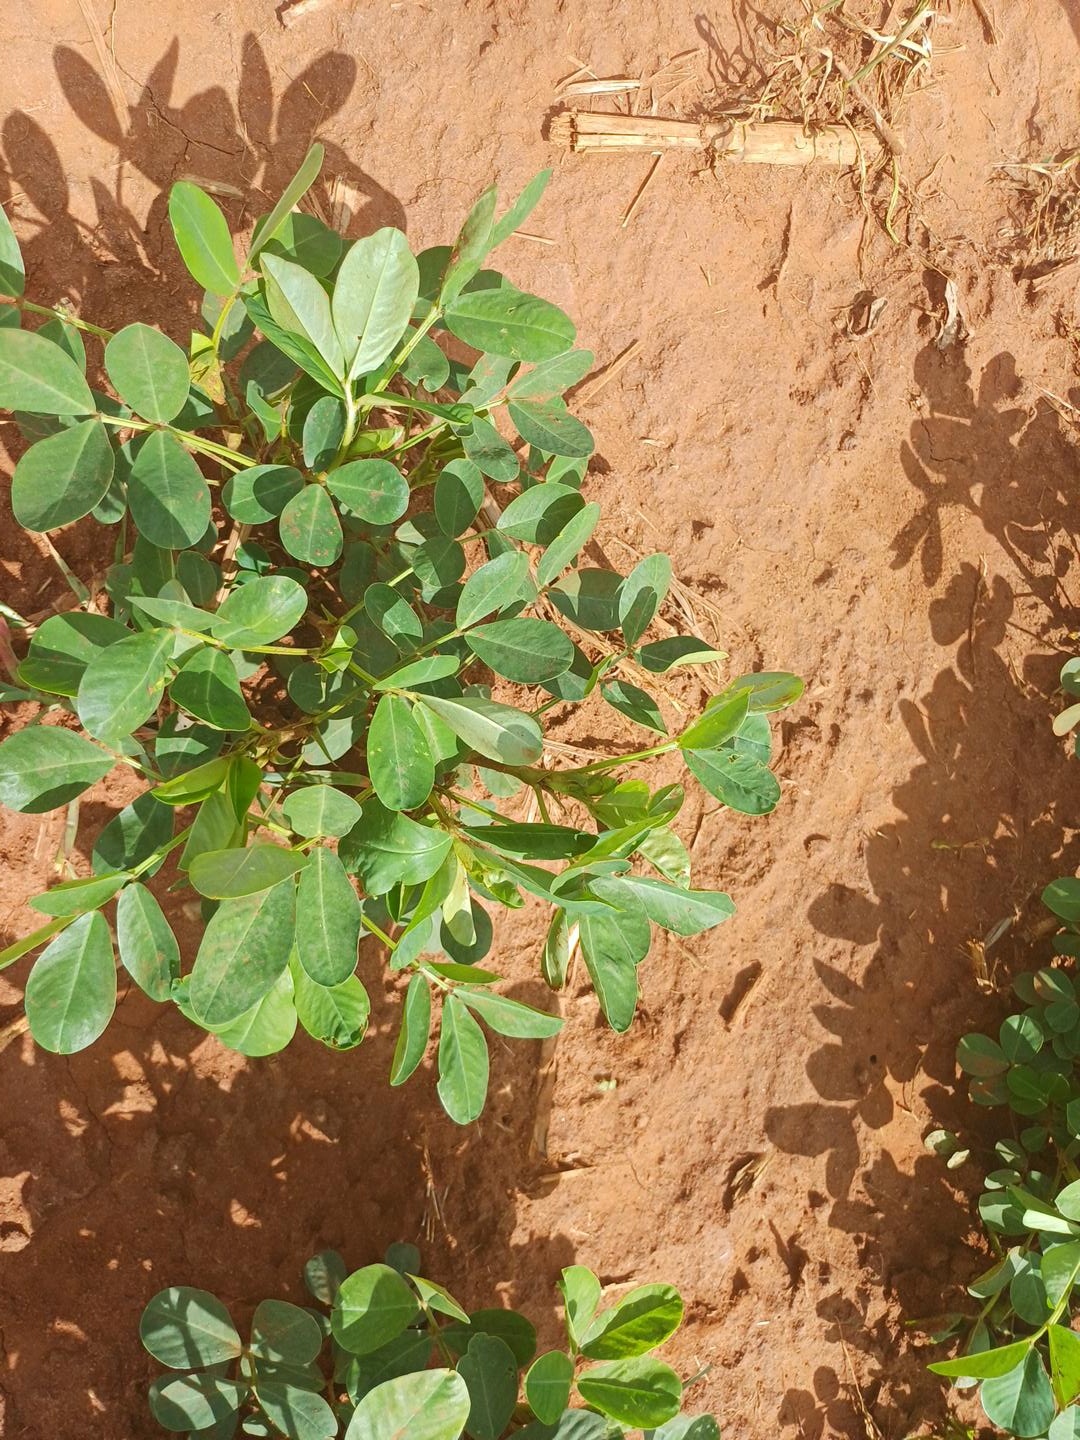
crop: groundnut
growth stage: flowering
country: Kenya
